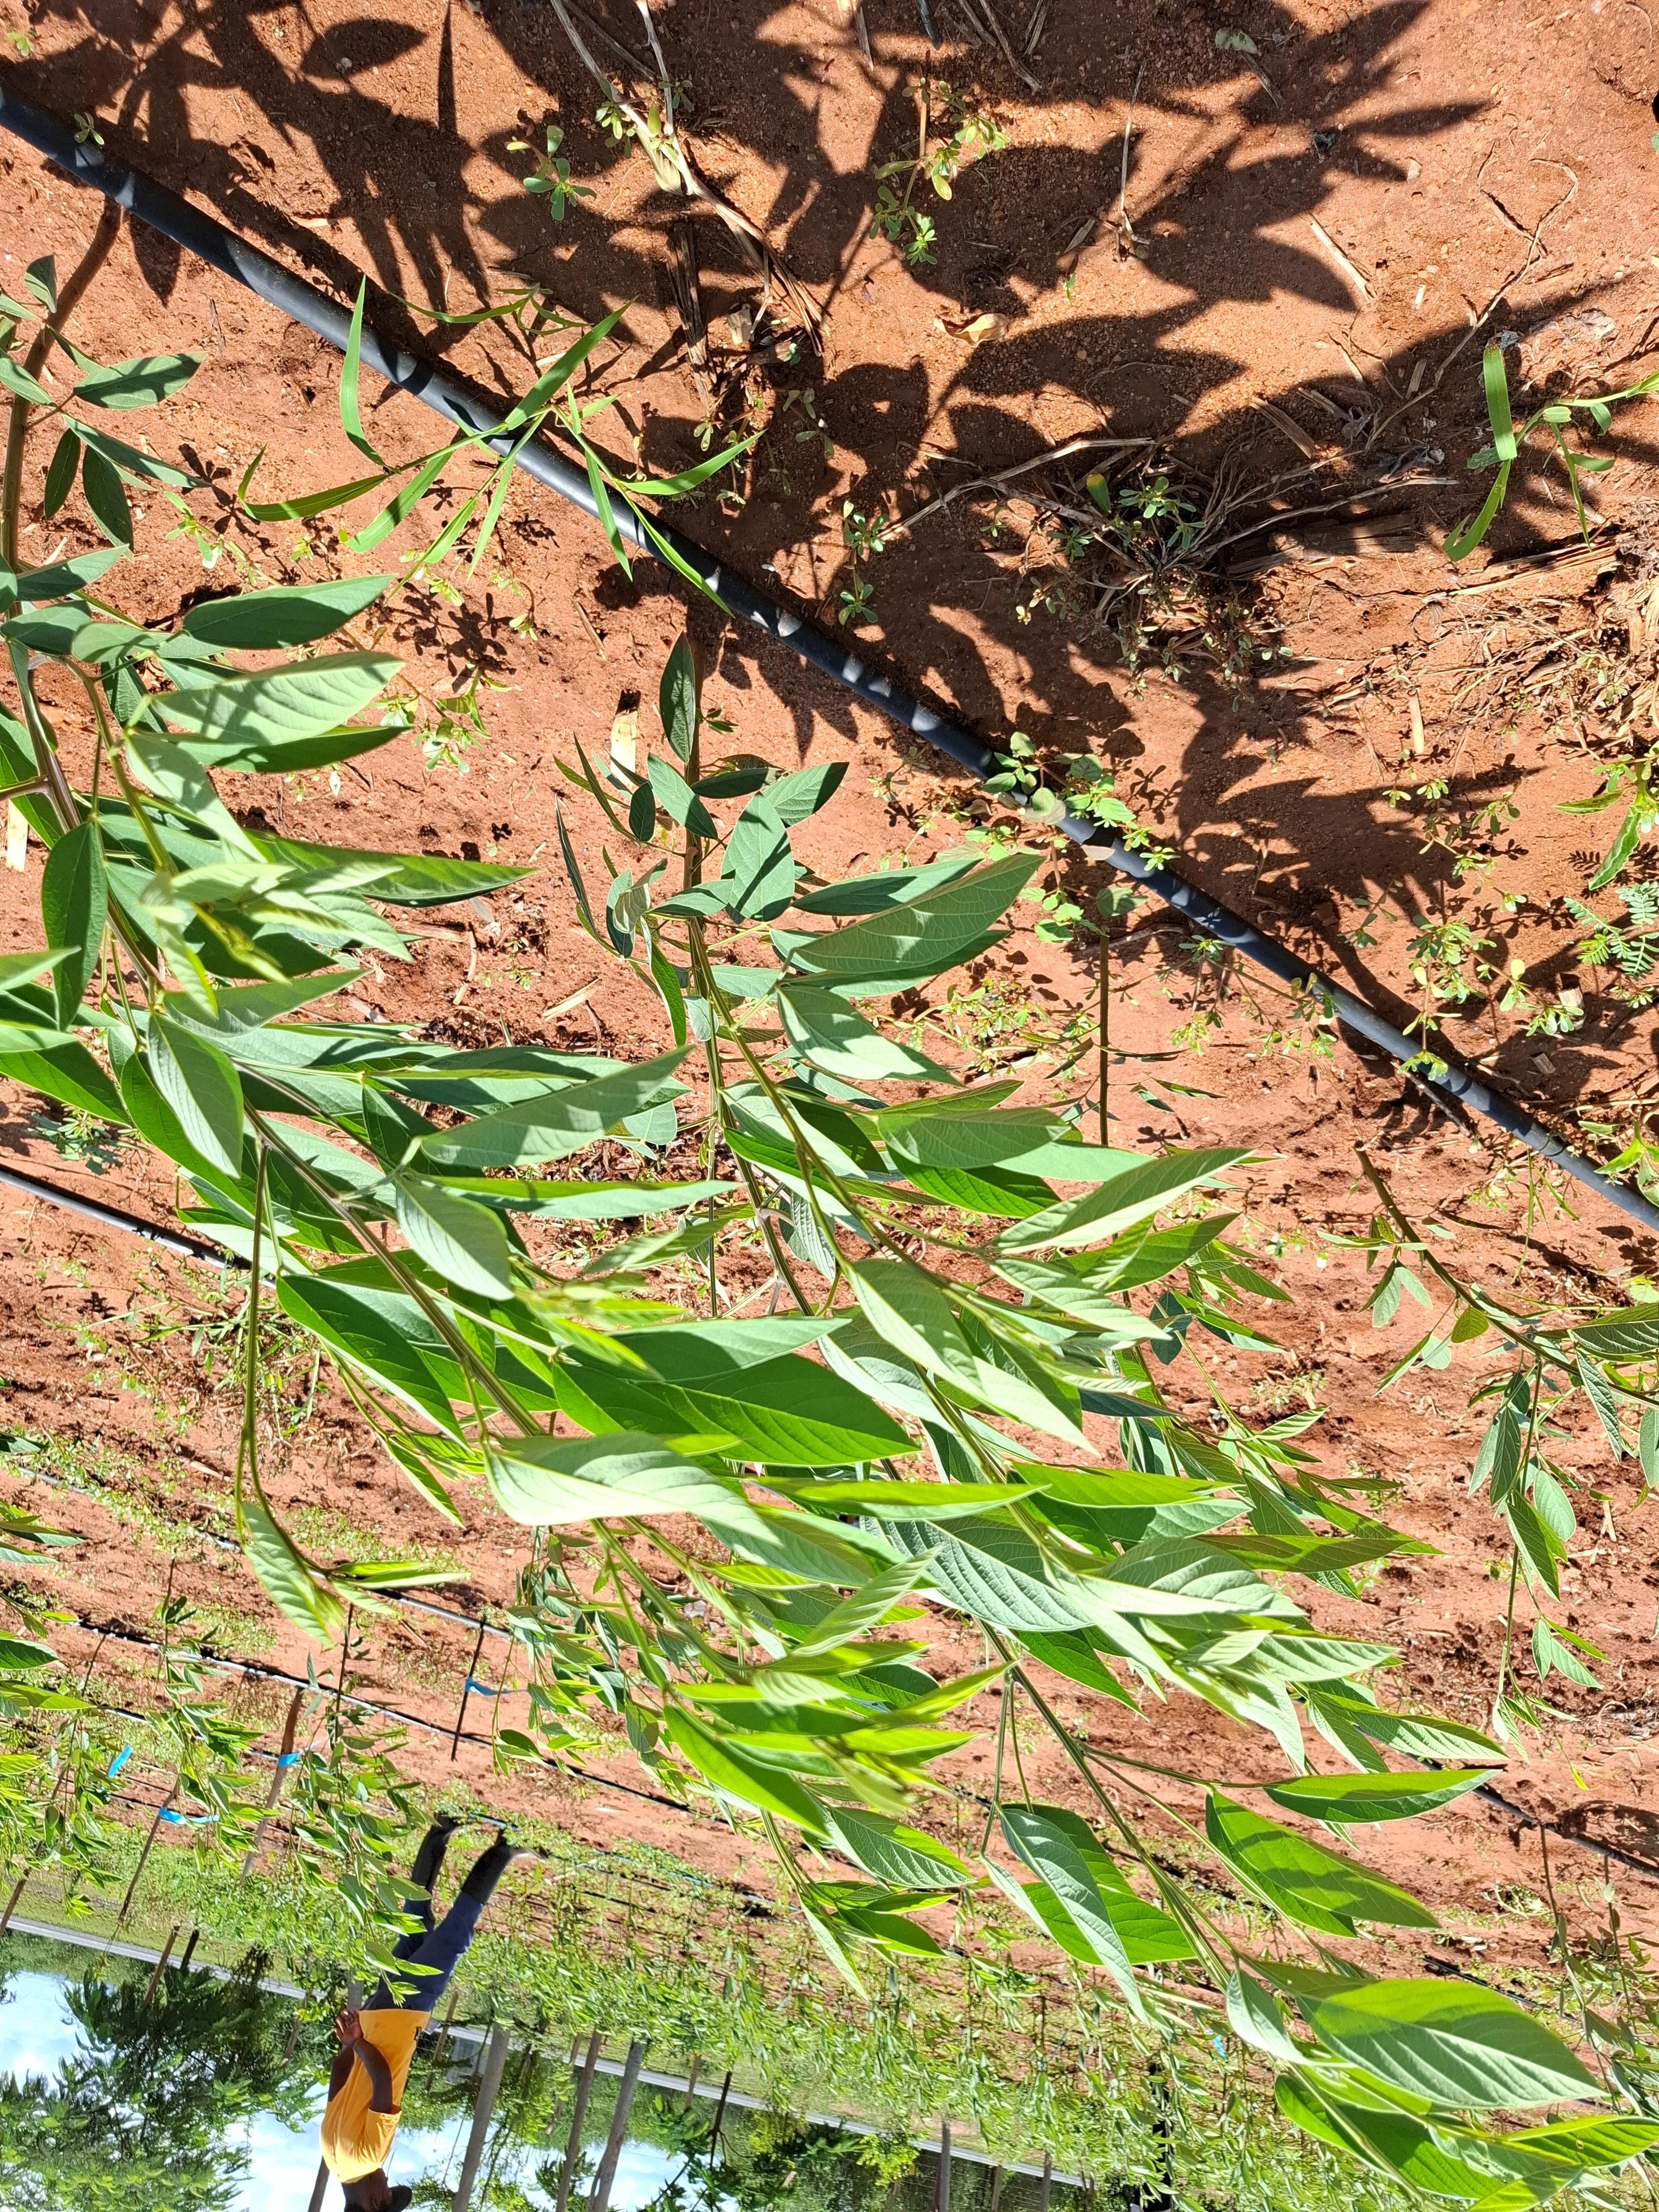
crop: pigeonpea
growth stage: flowering
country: Kenya
